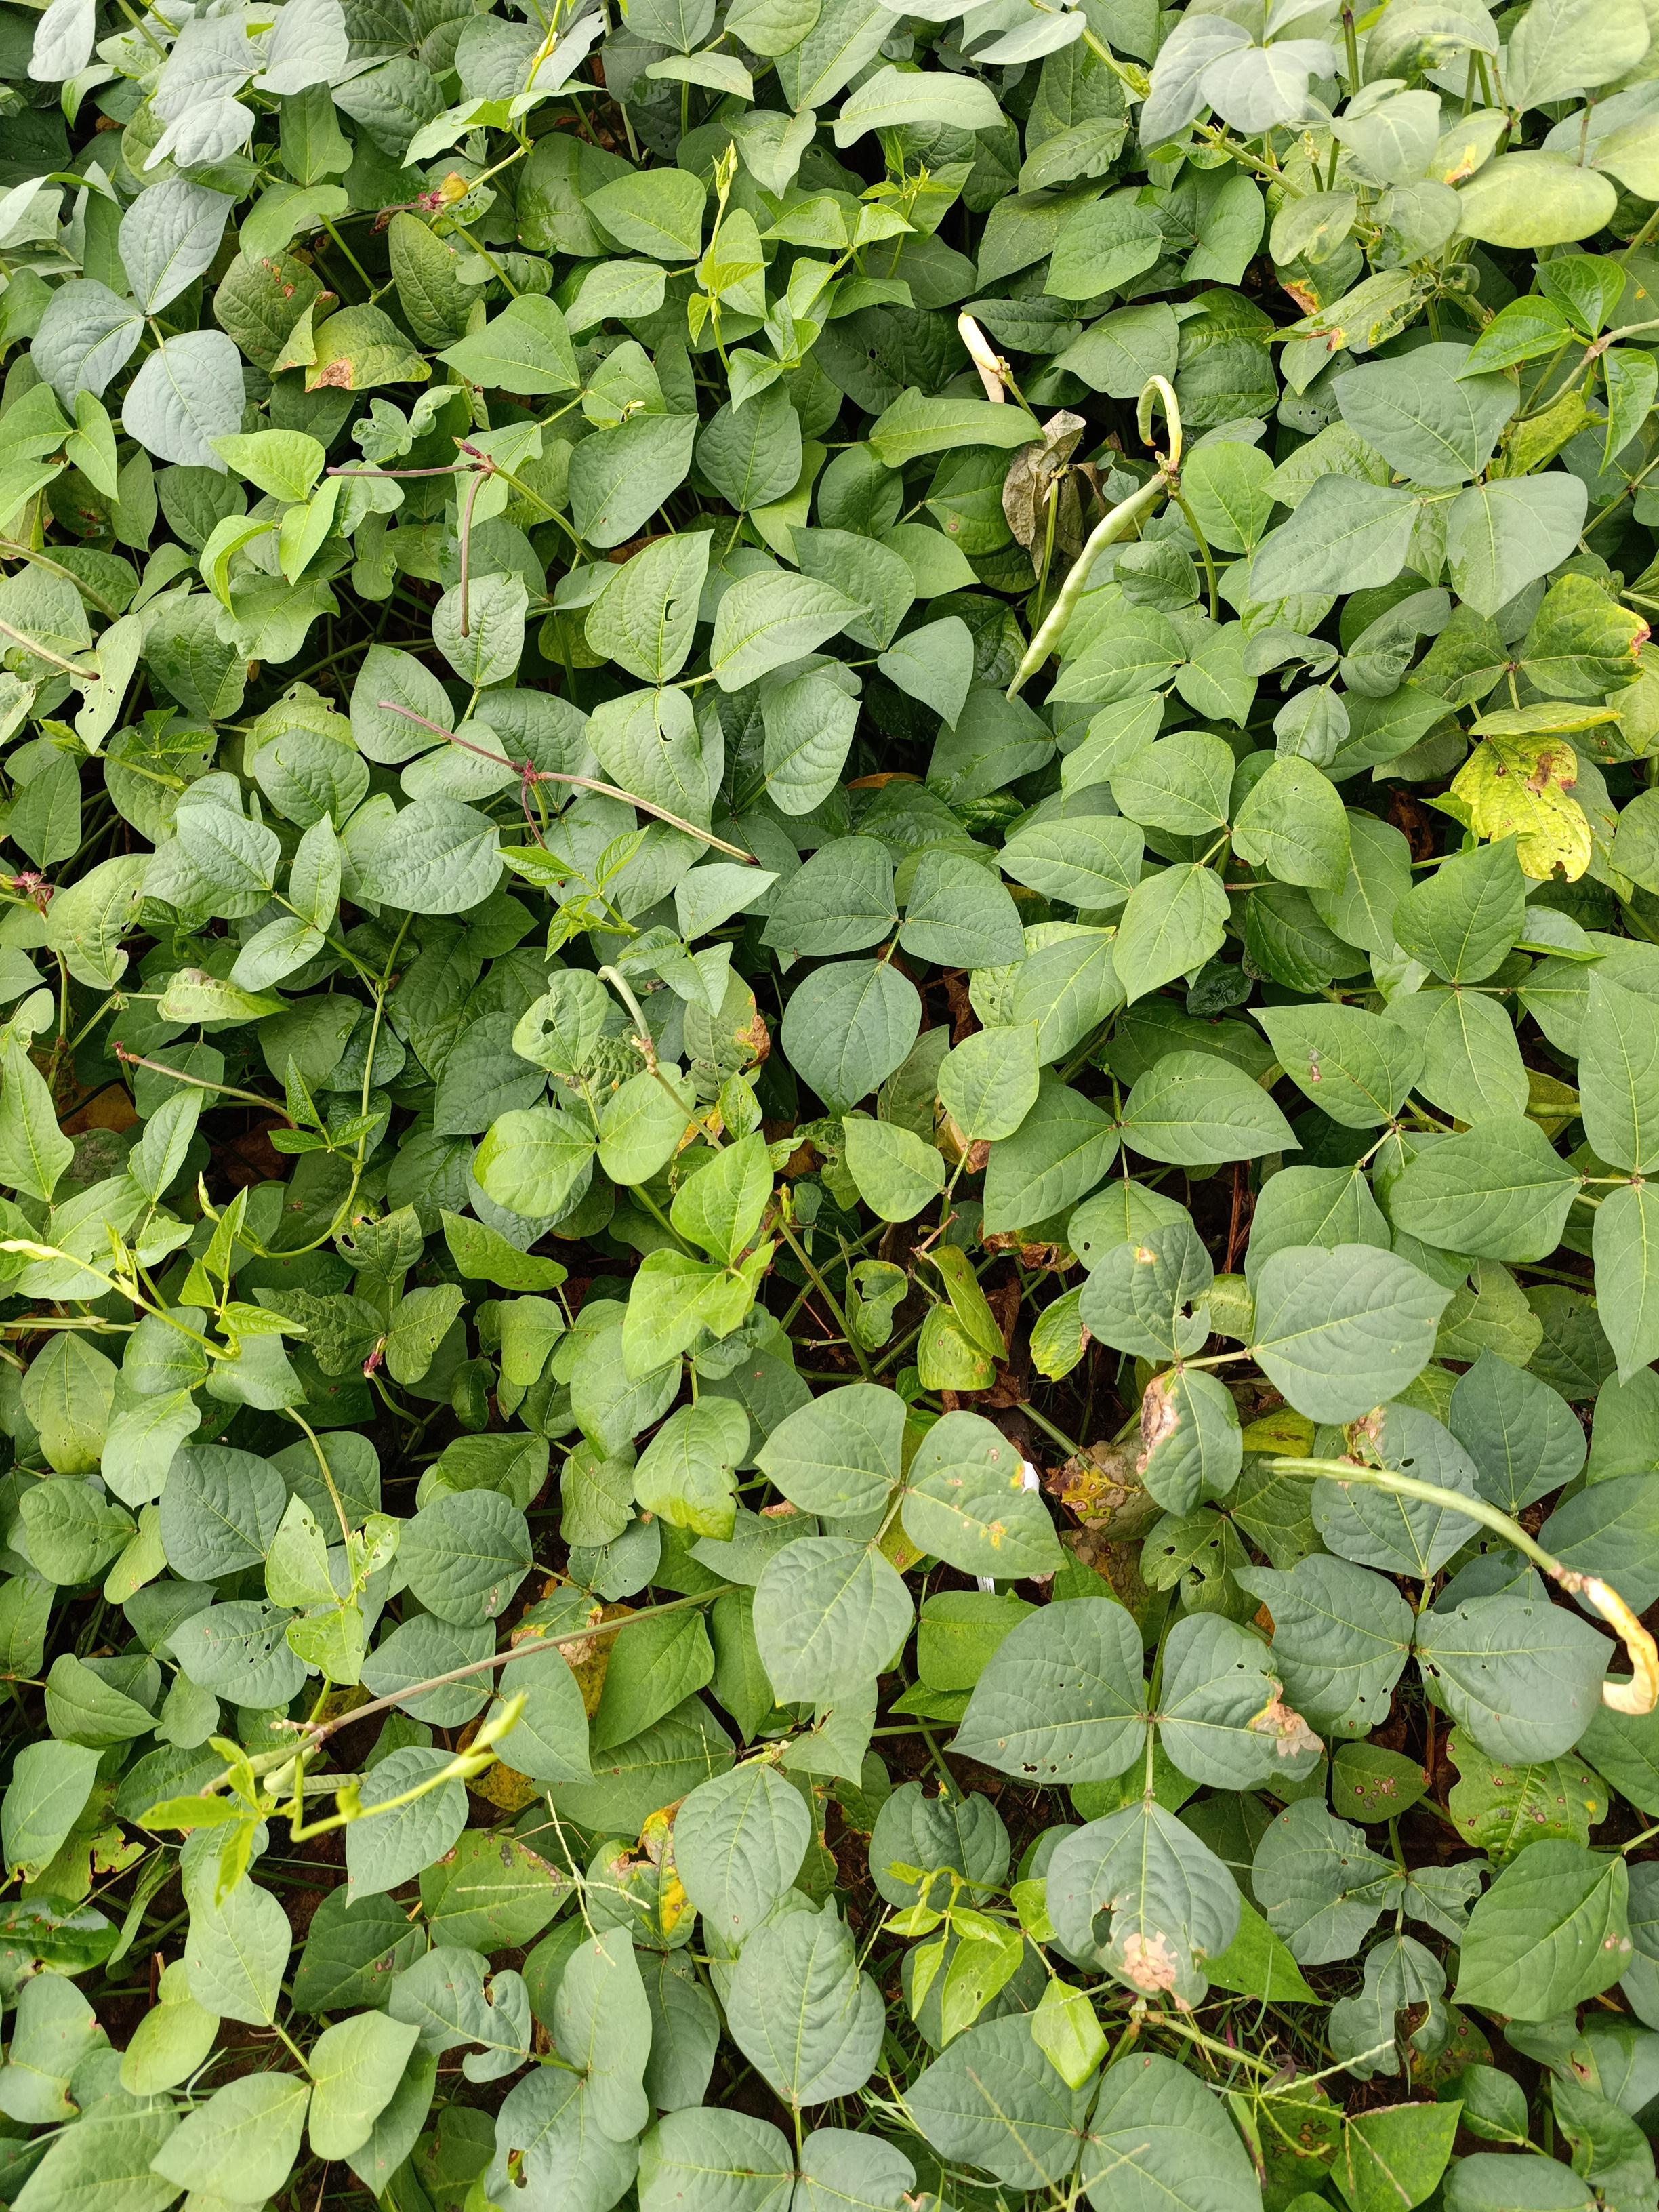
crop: cowpea
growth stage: maturity
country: Nigeria
